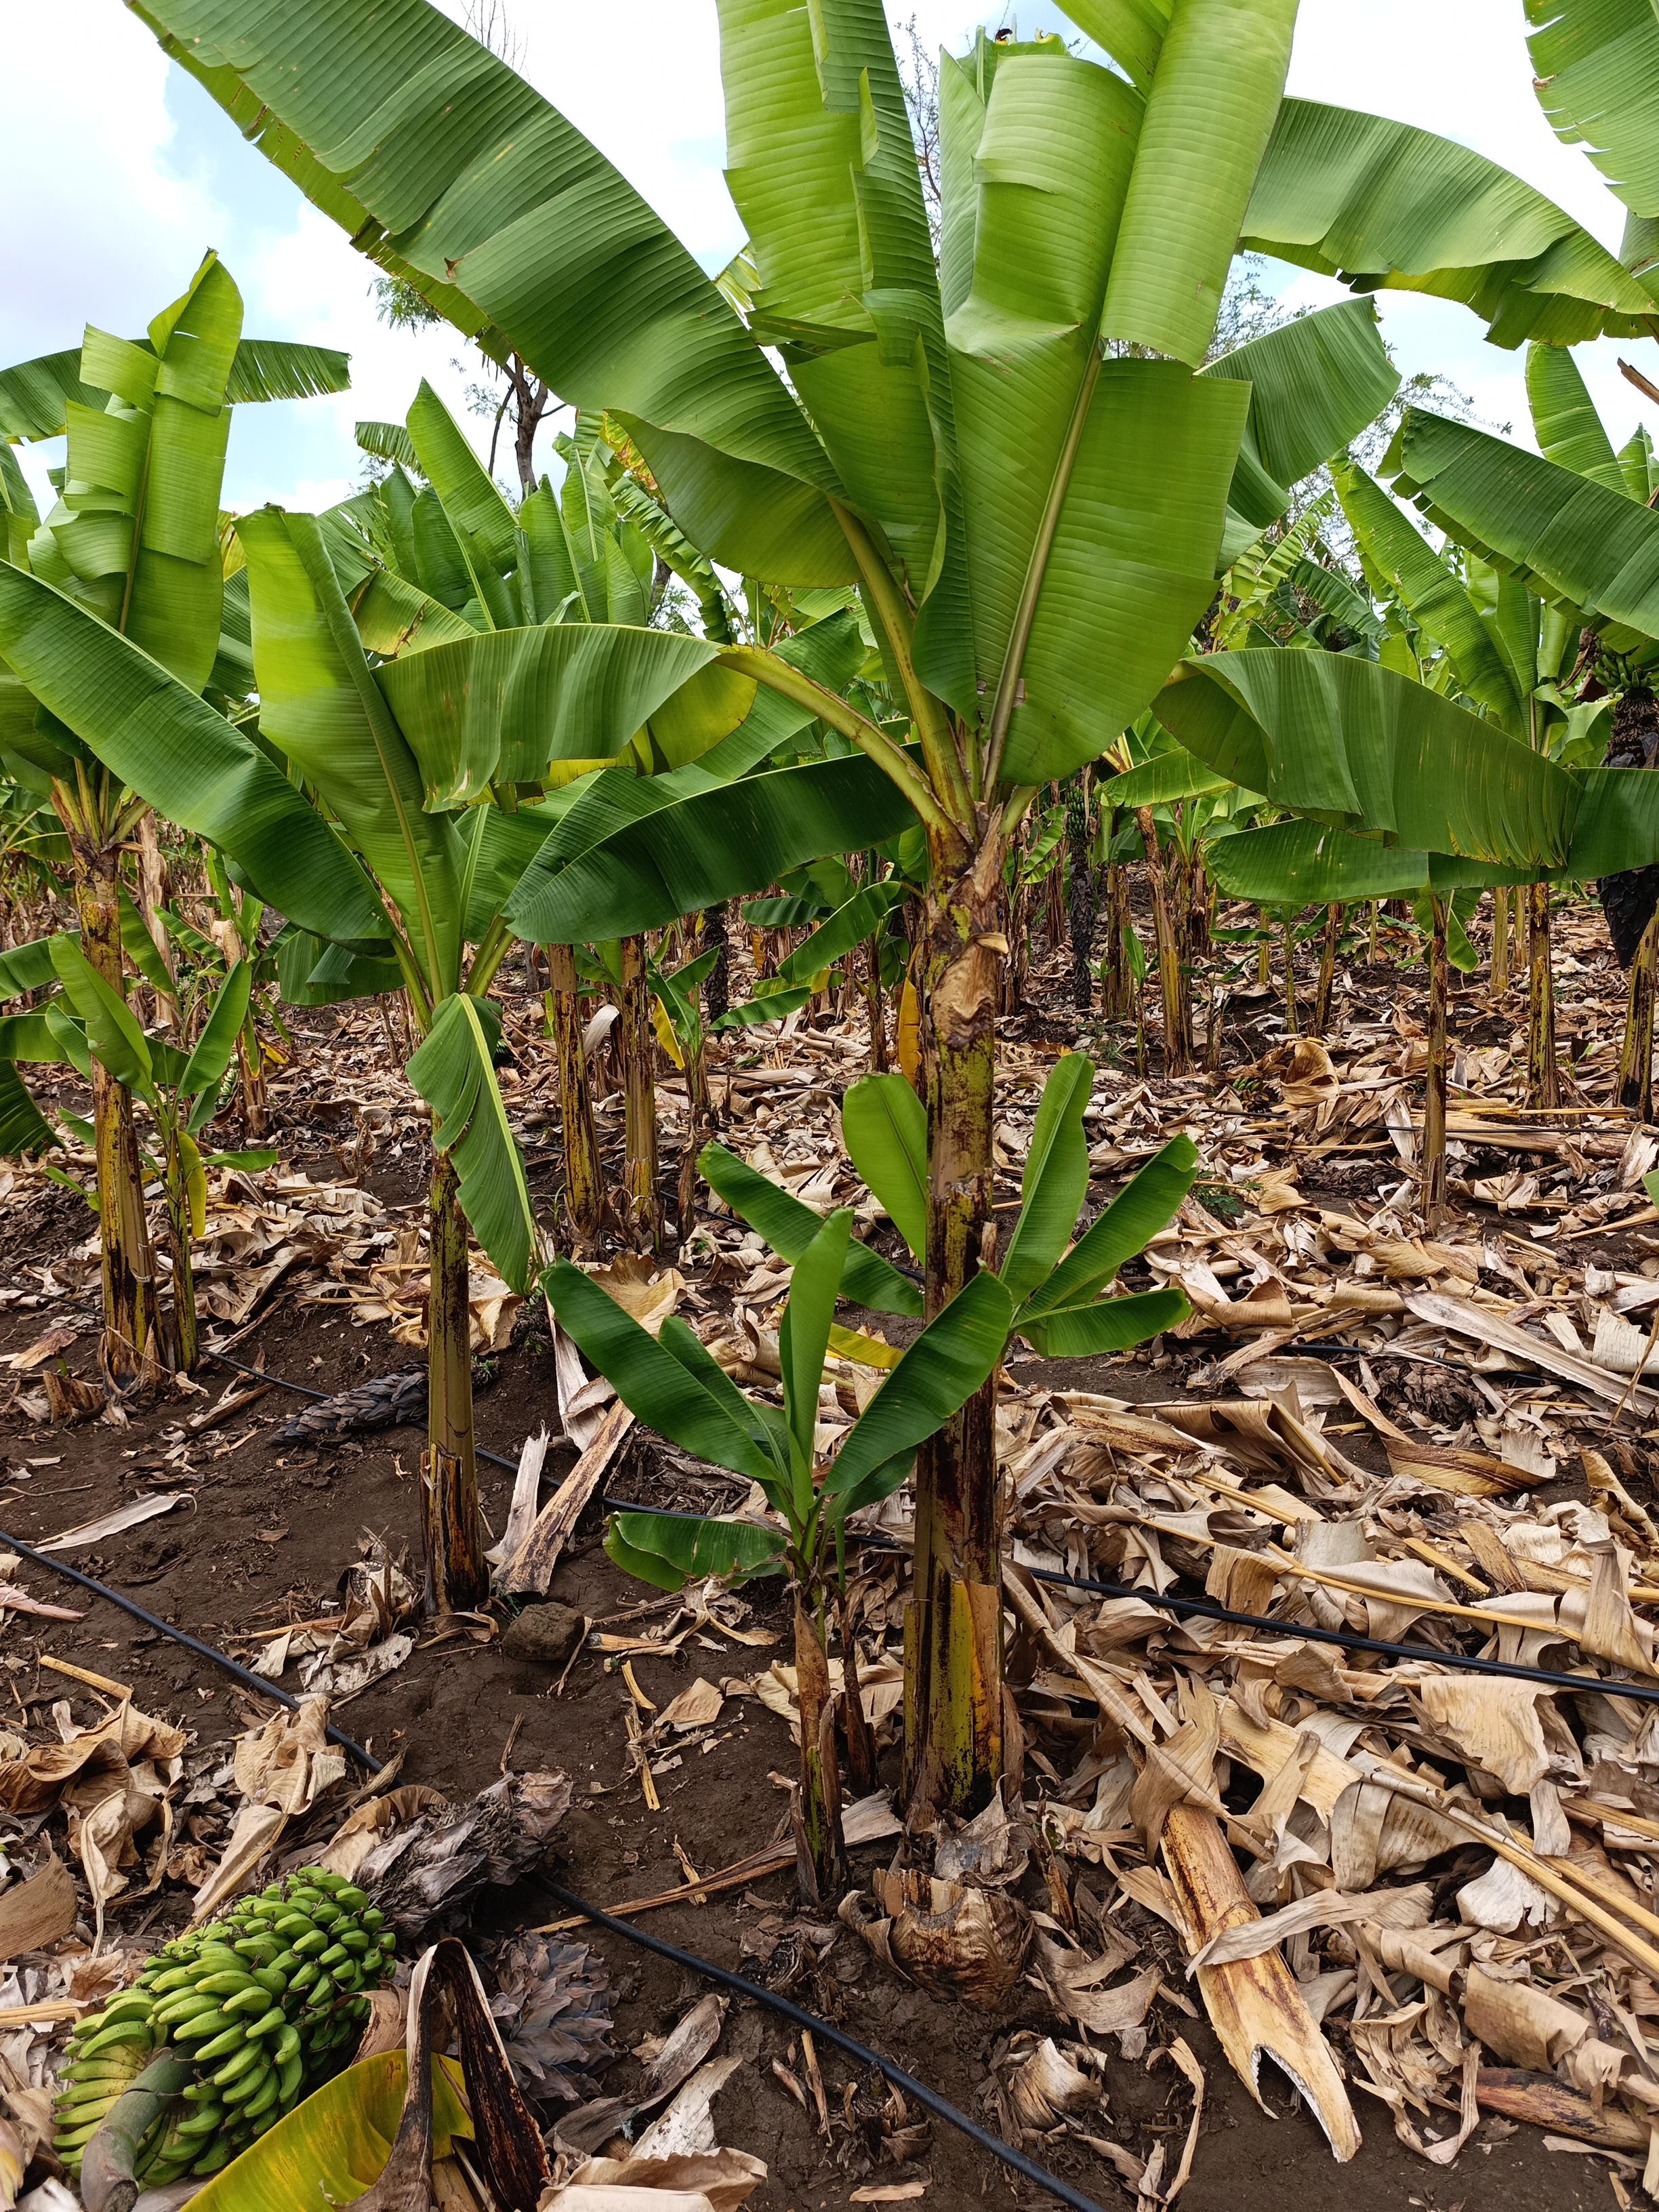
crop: banana
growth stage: vegetative
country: Tanzania
